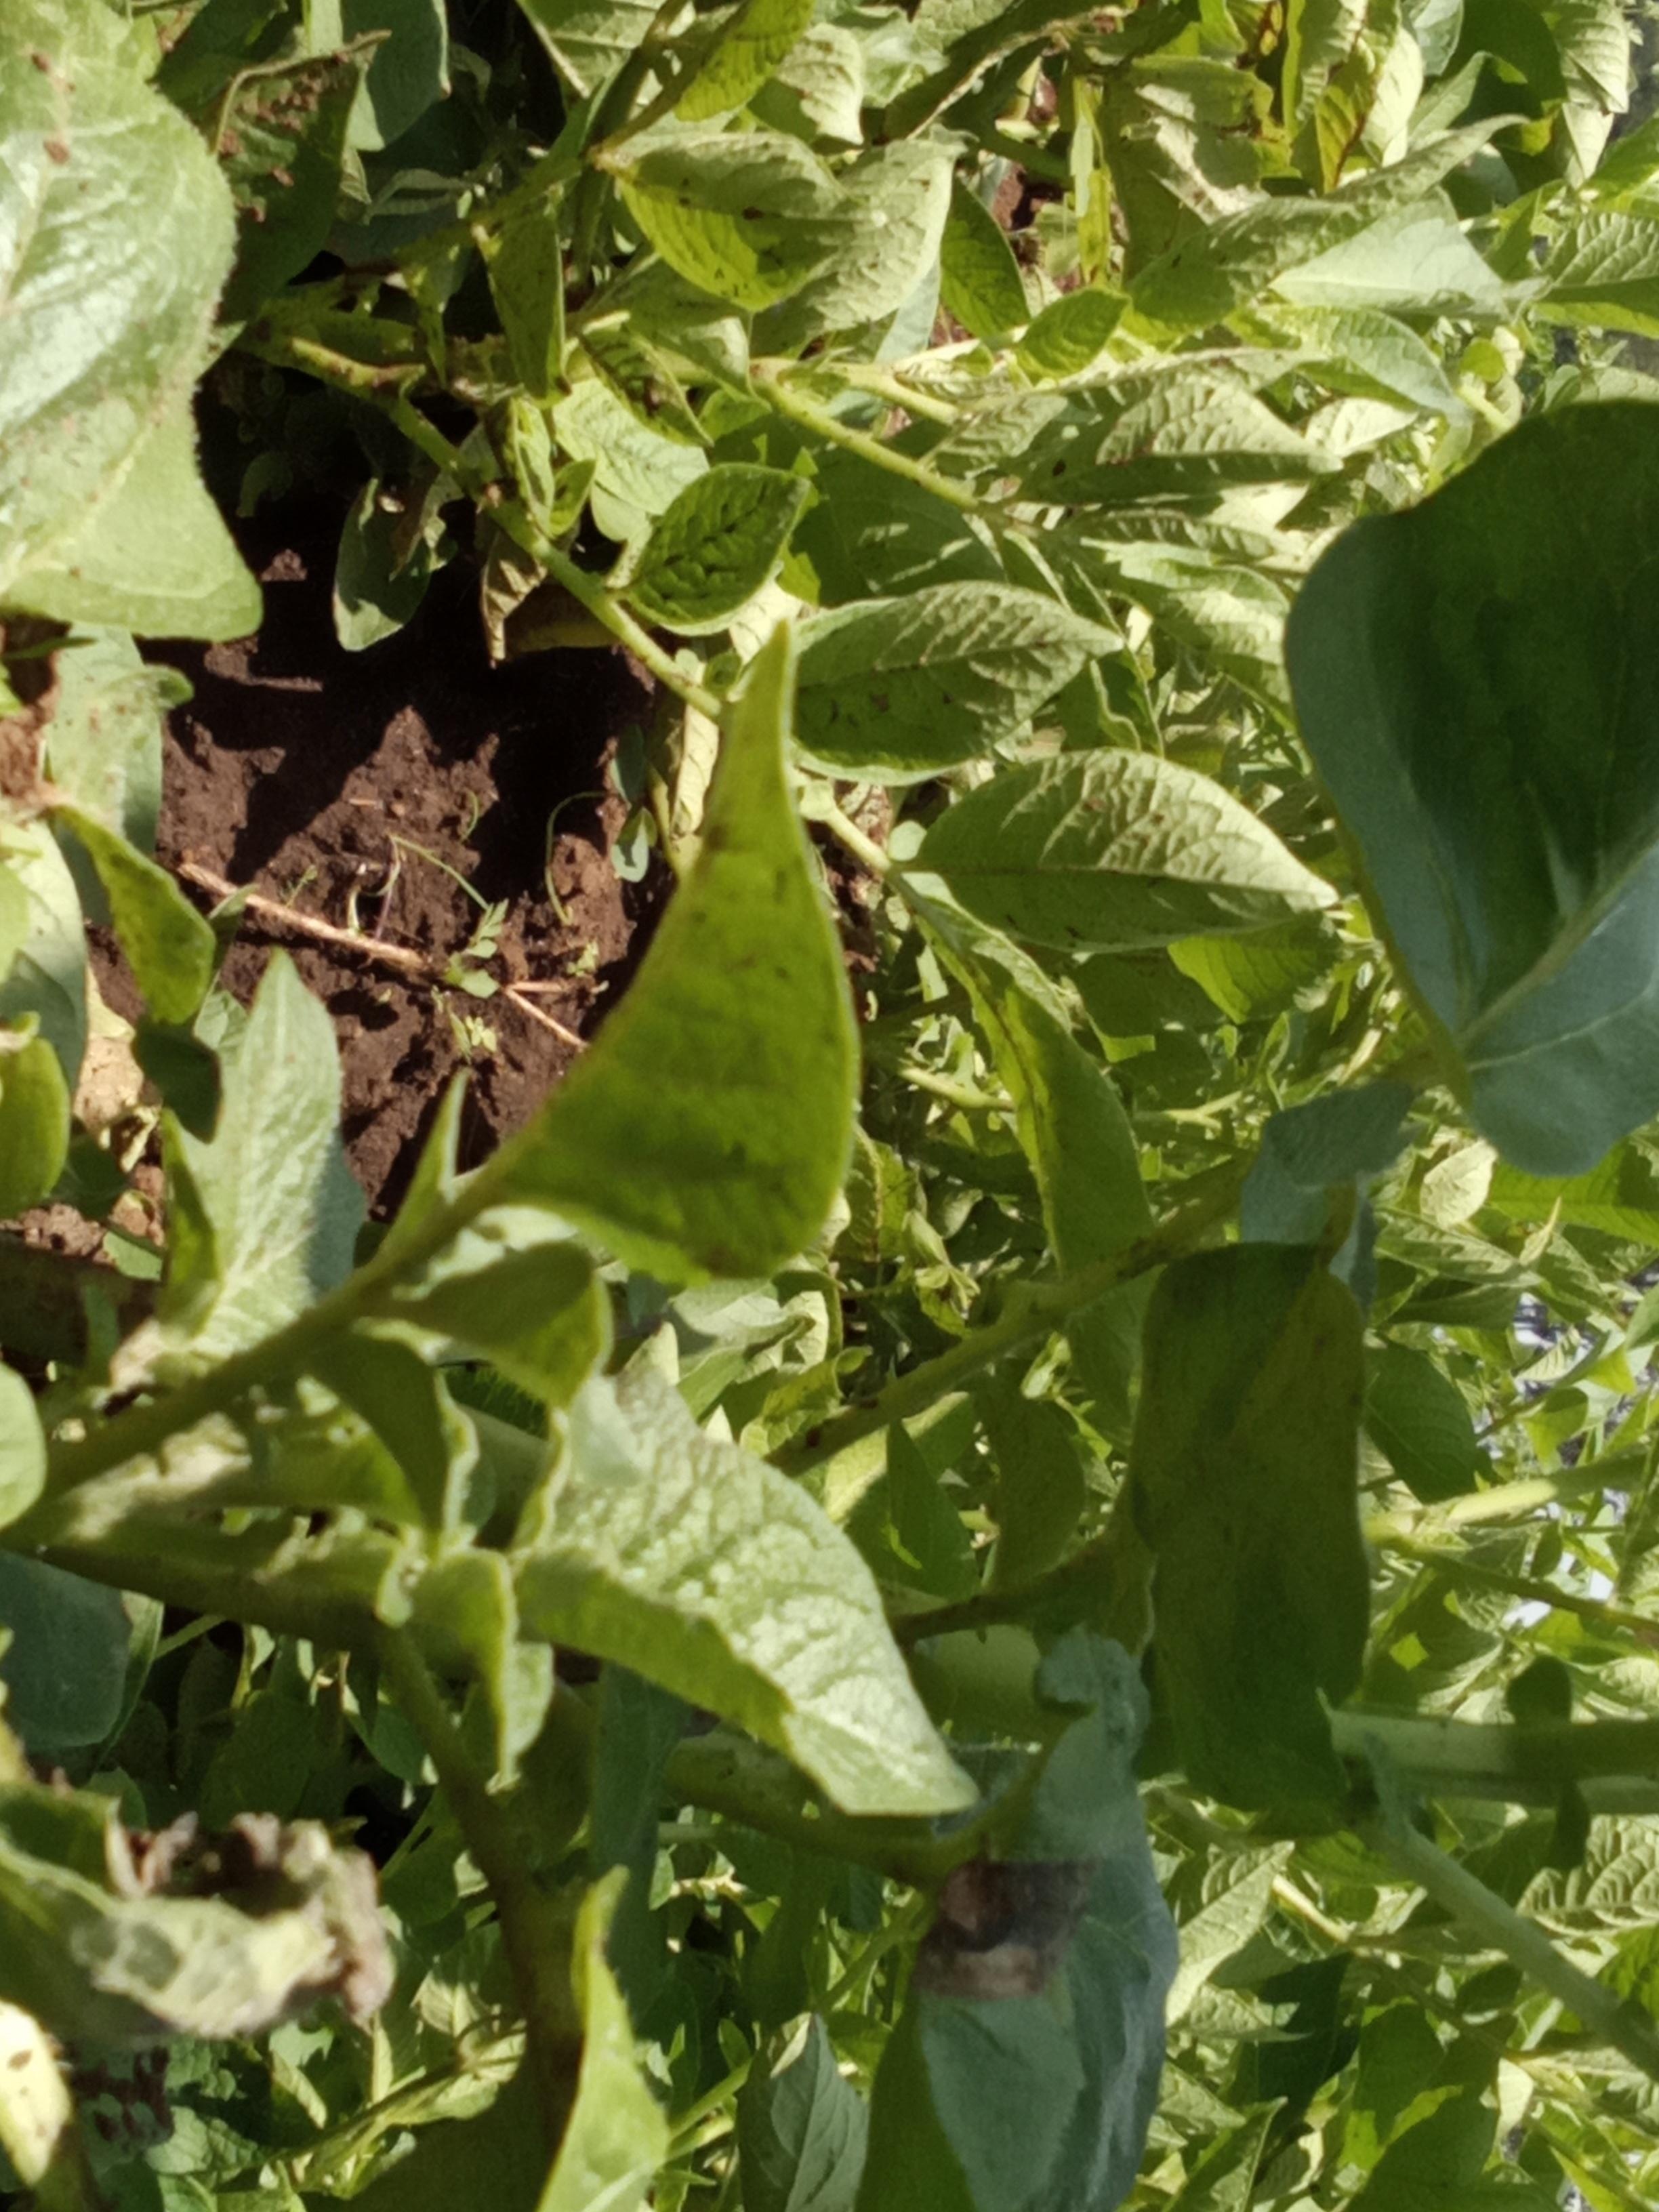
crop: potato
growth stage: vegetative
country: Kenya
